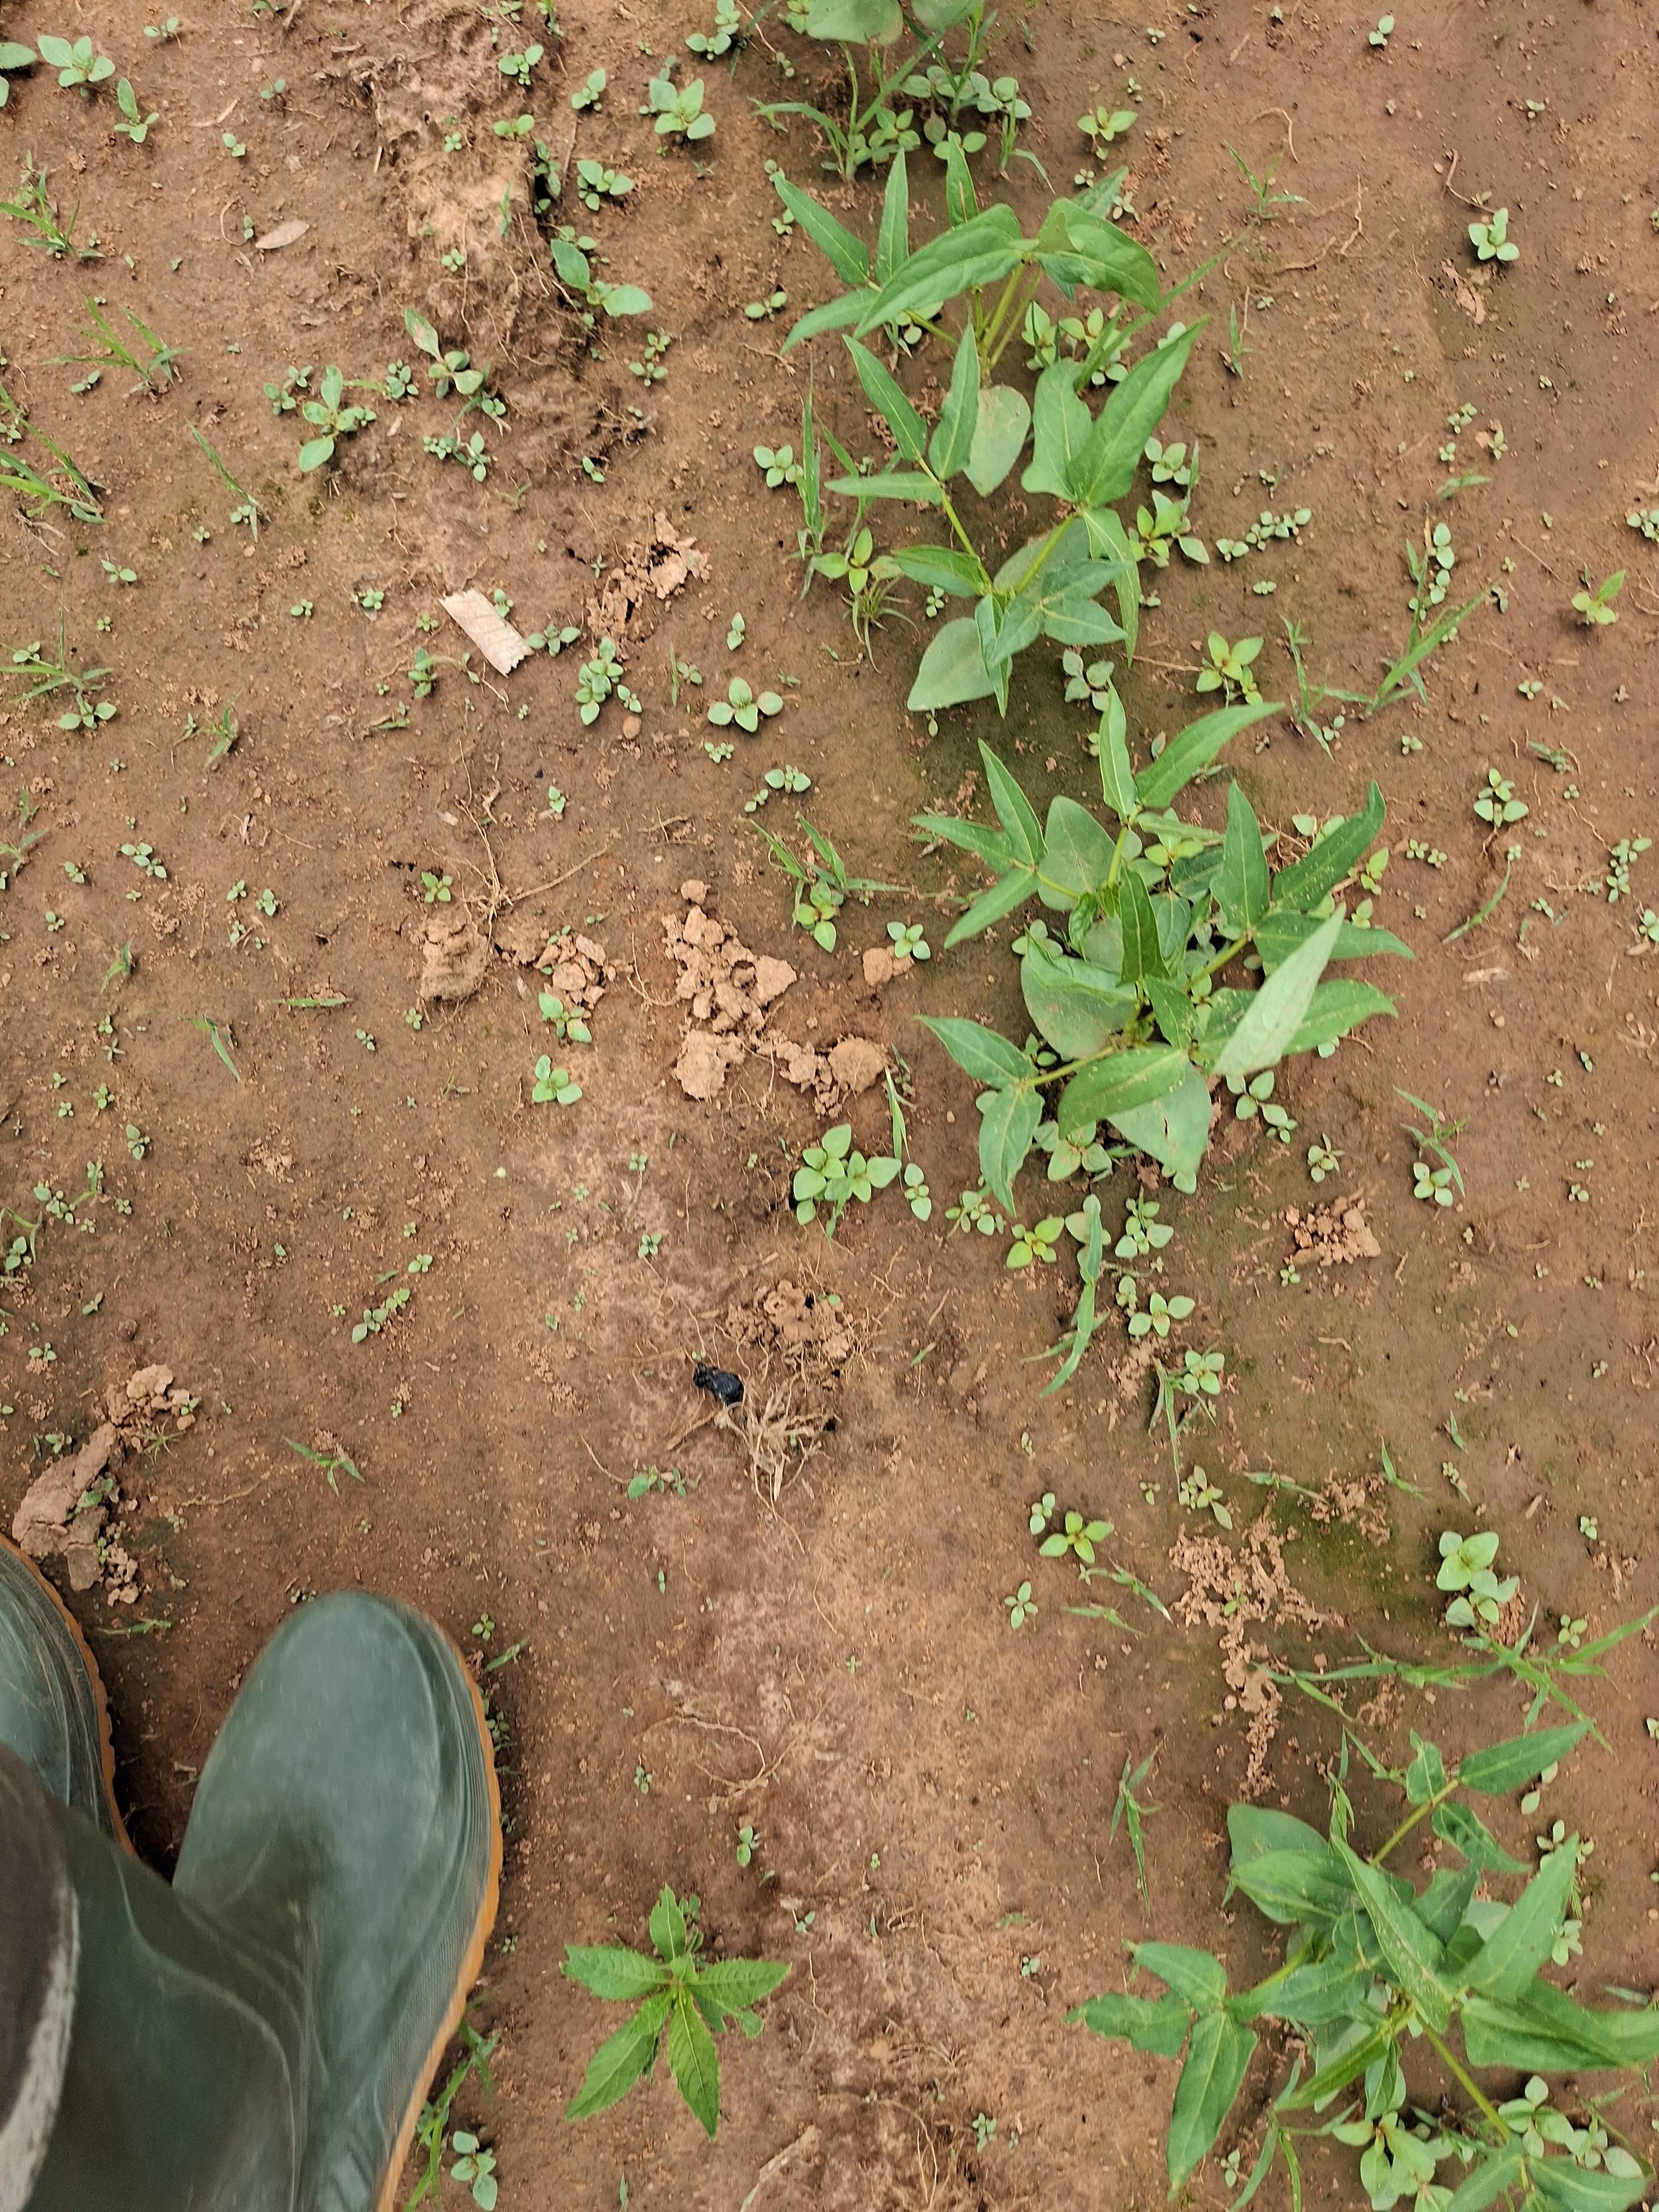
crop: cowpea
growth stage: sprouting emergence
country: Nigeria
